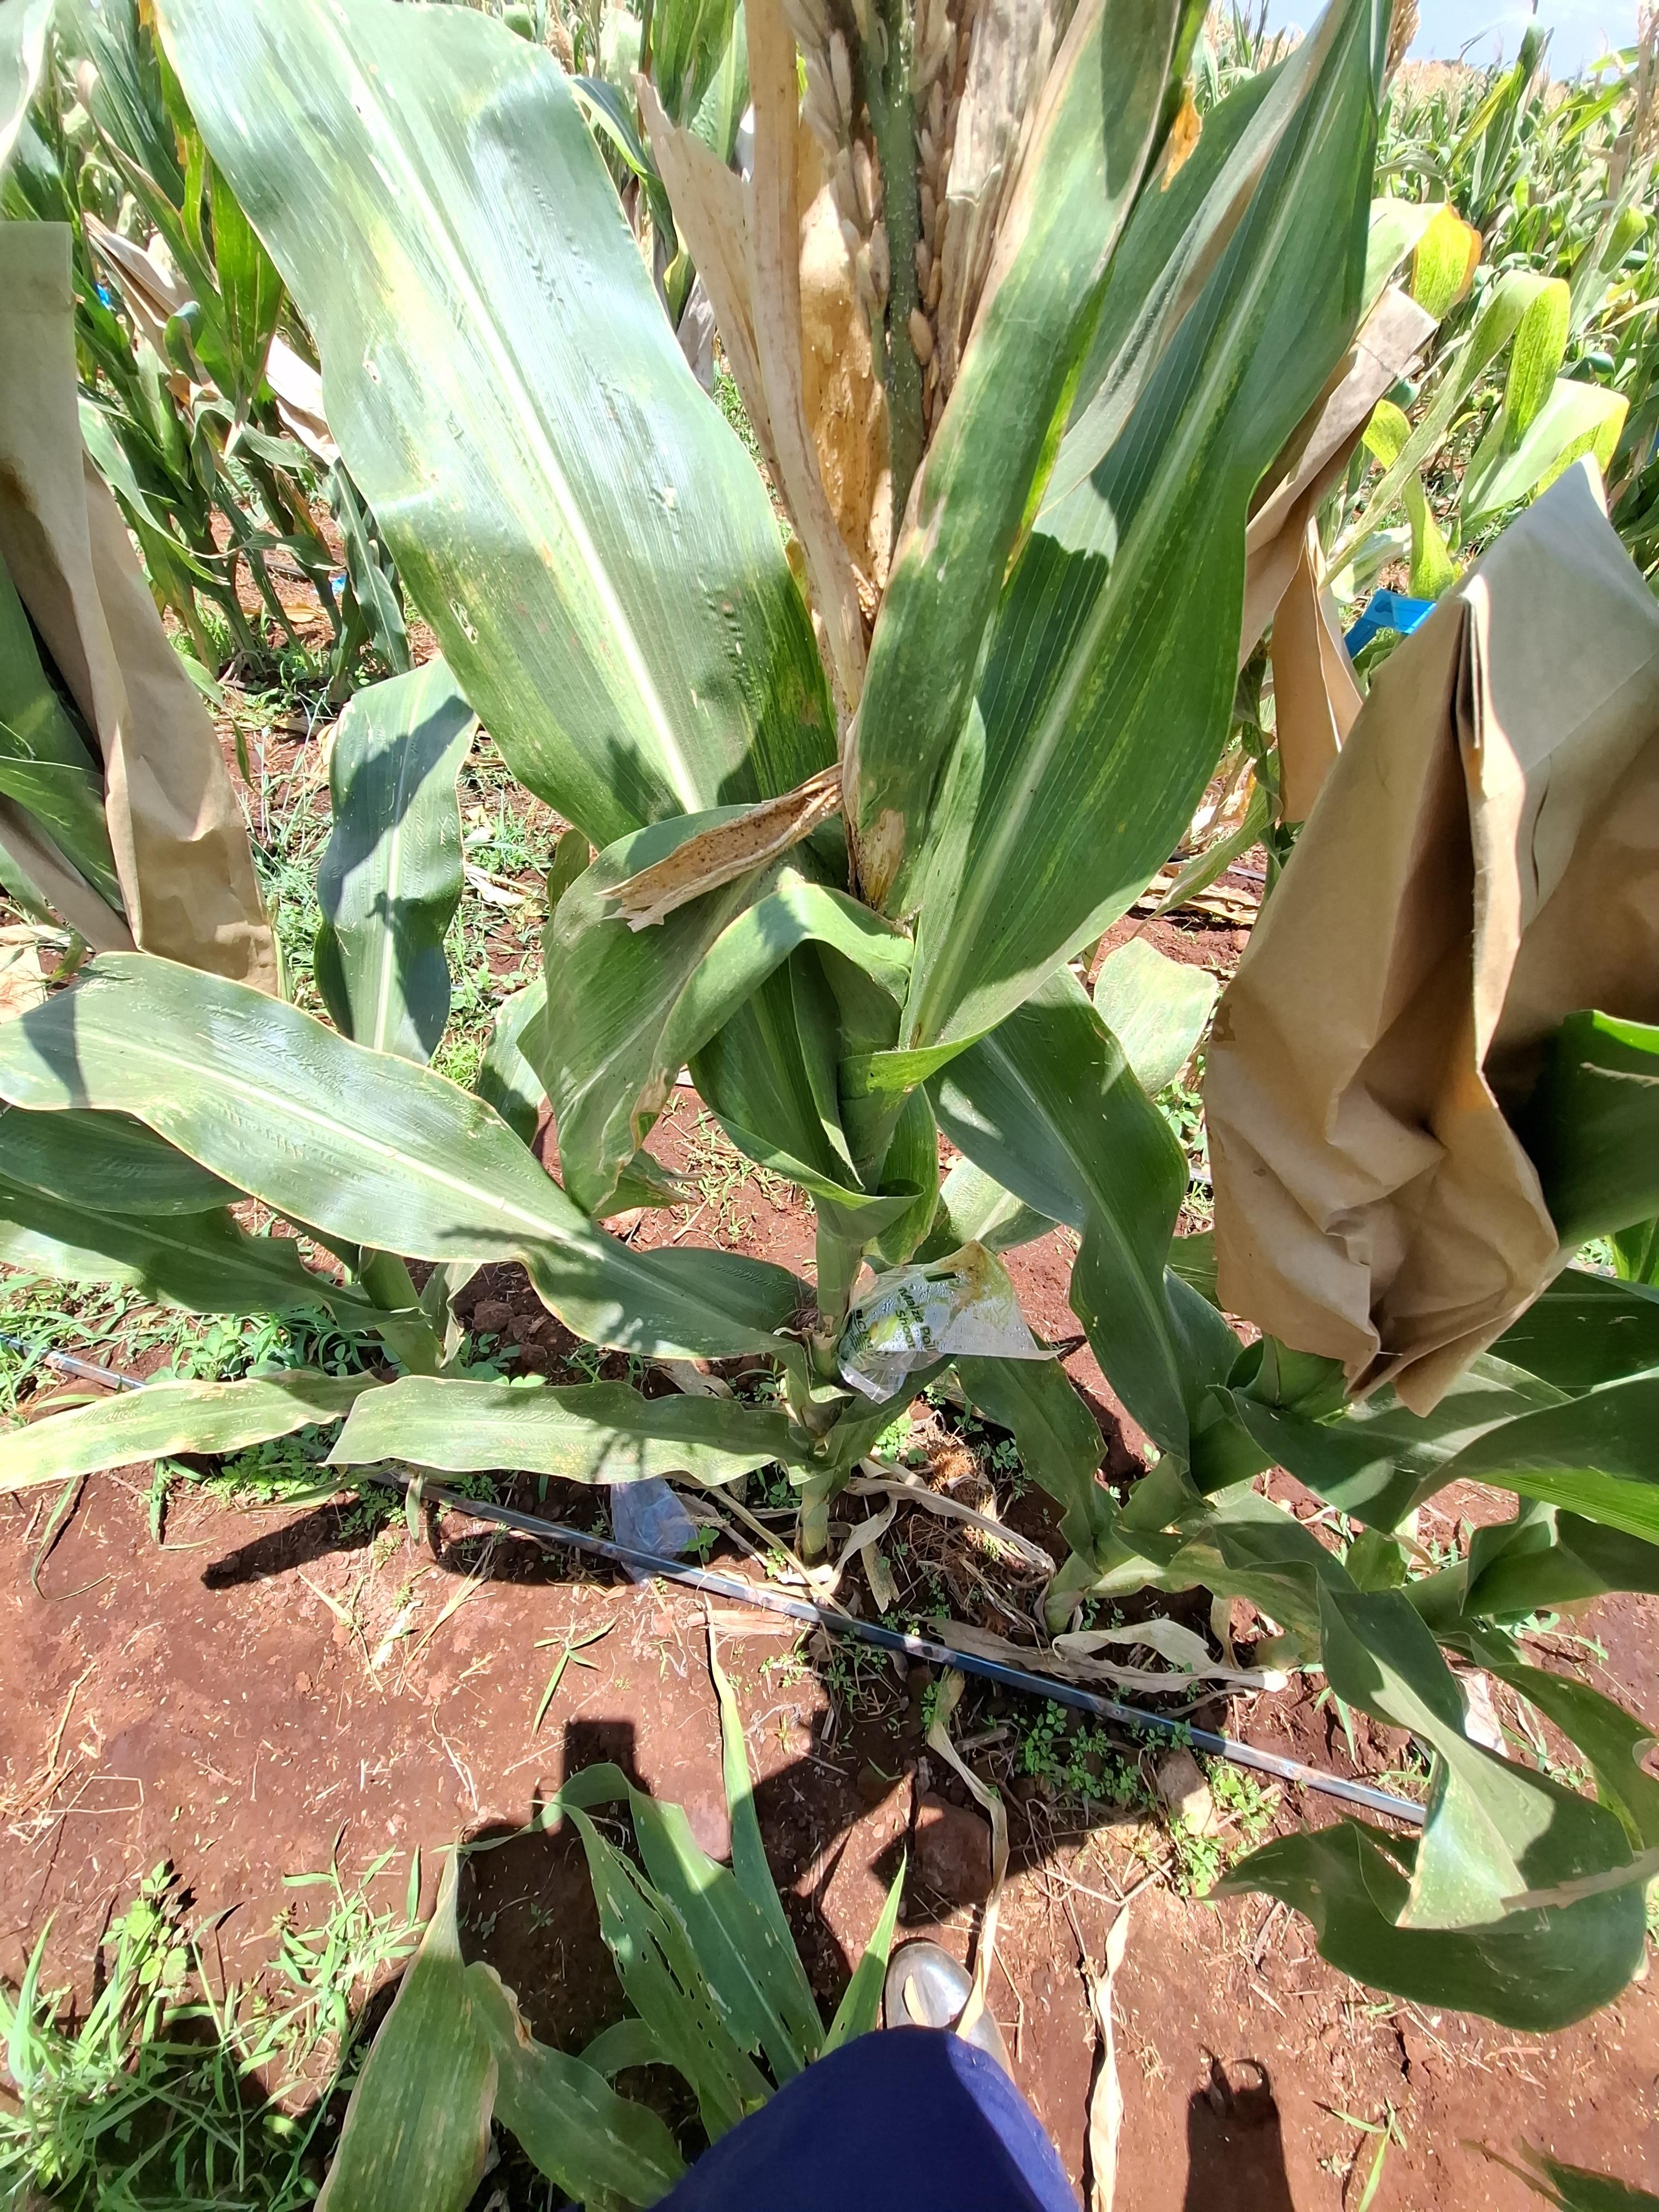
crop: maize
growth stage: flowering
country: Kenya
